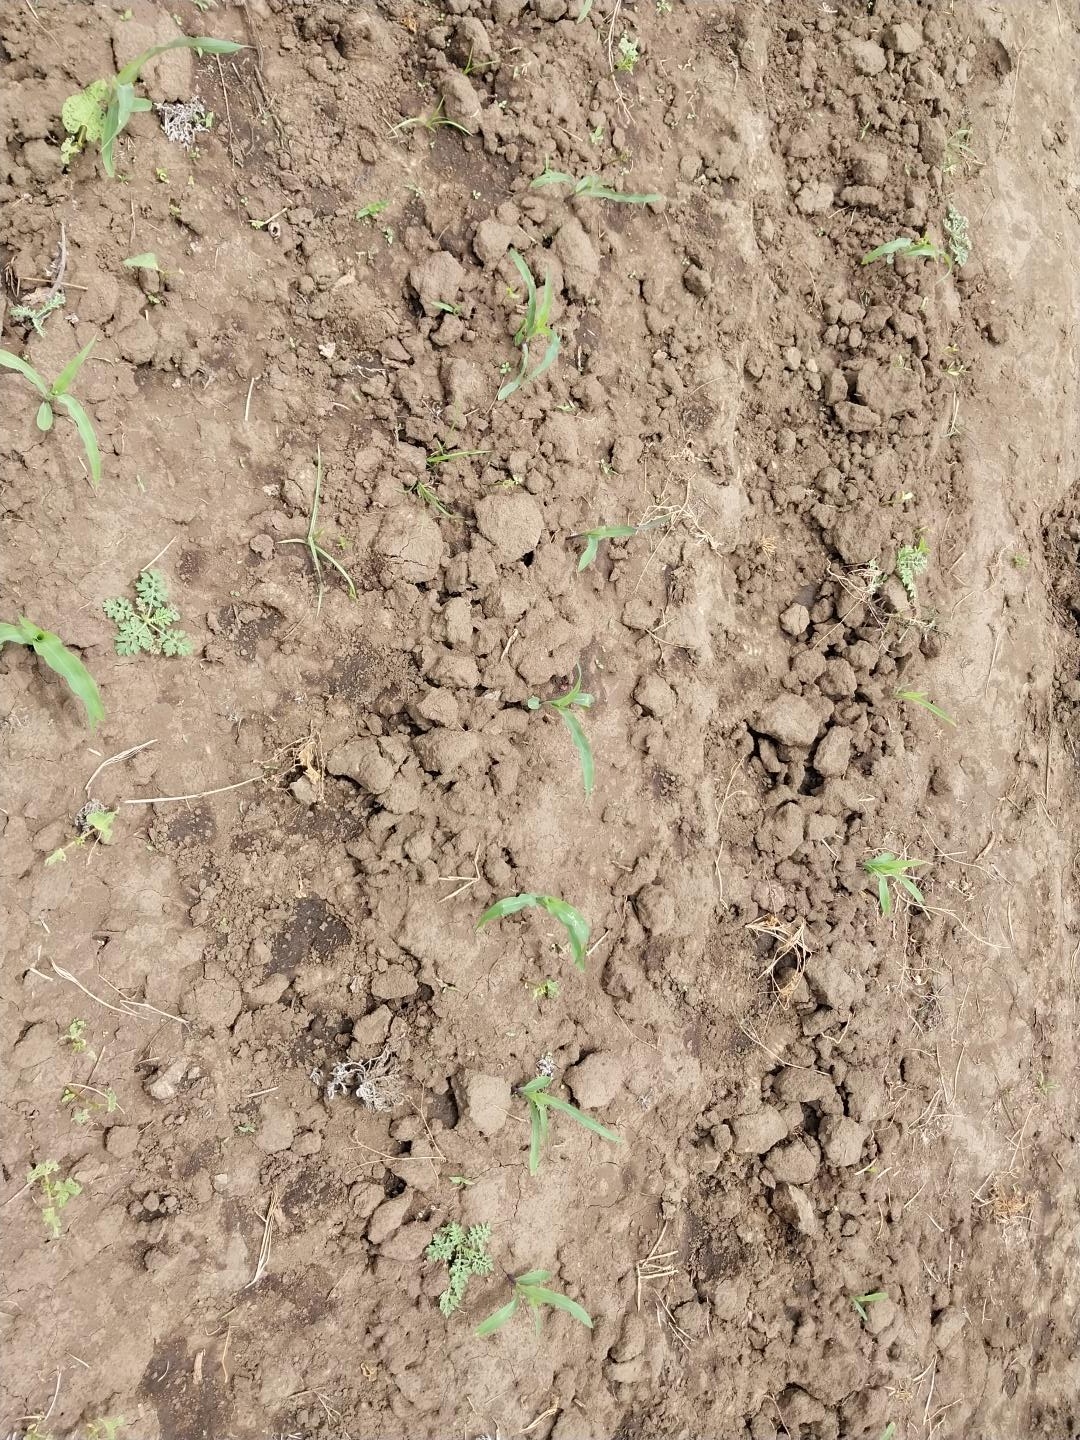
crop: maize
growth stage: emergence
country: Tanzania
